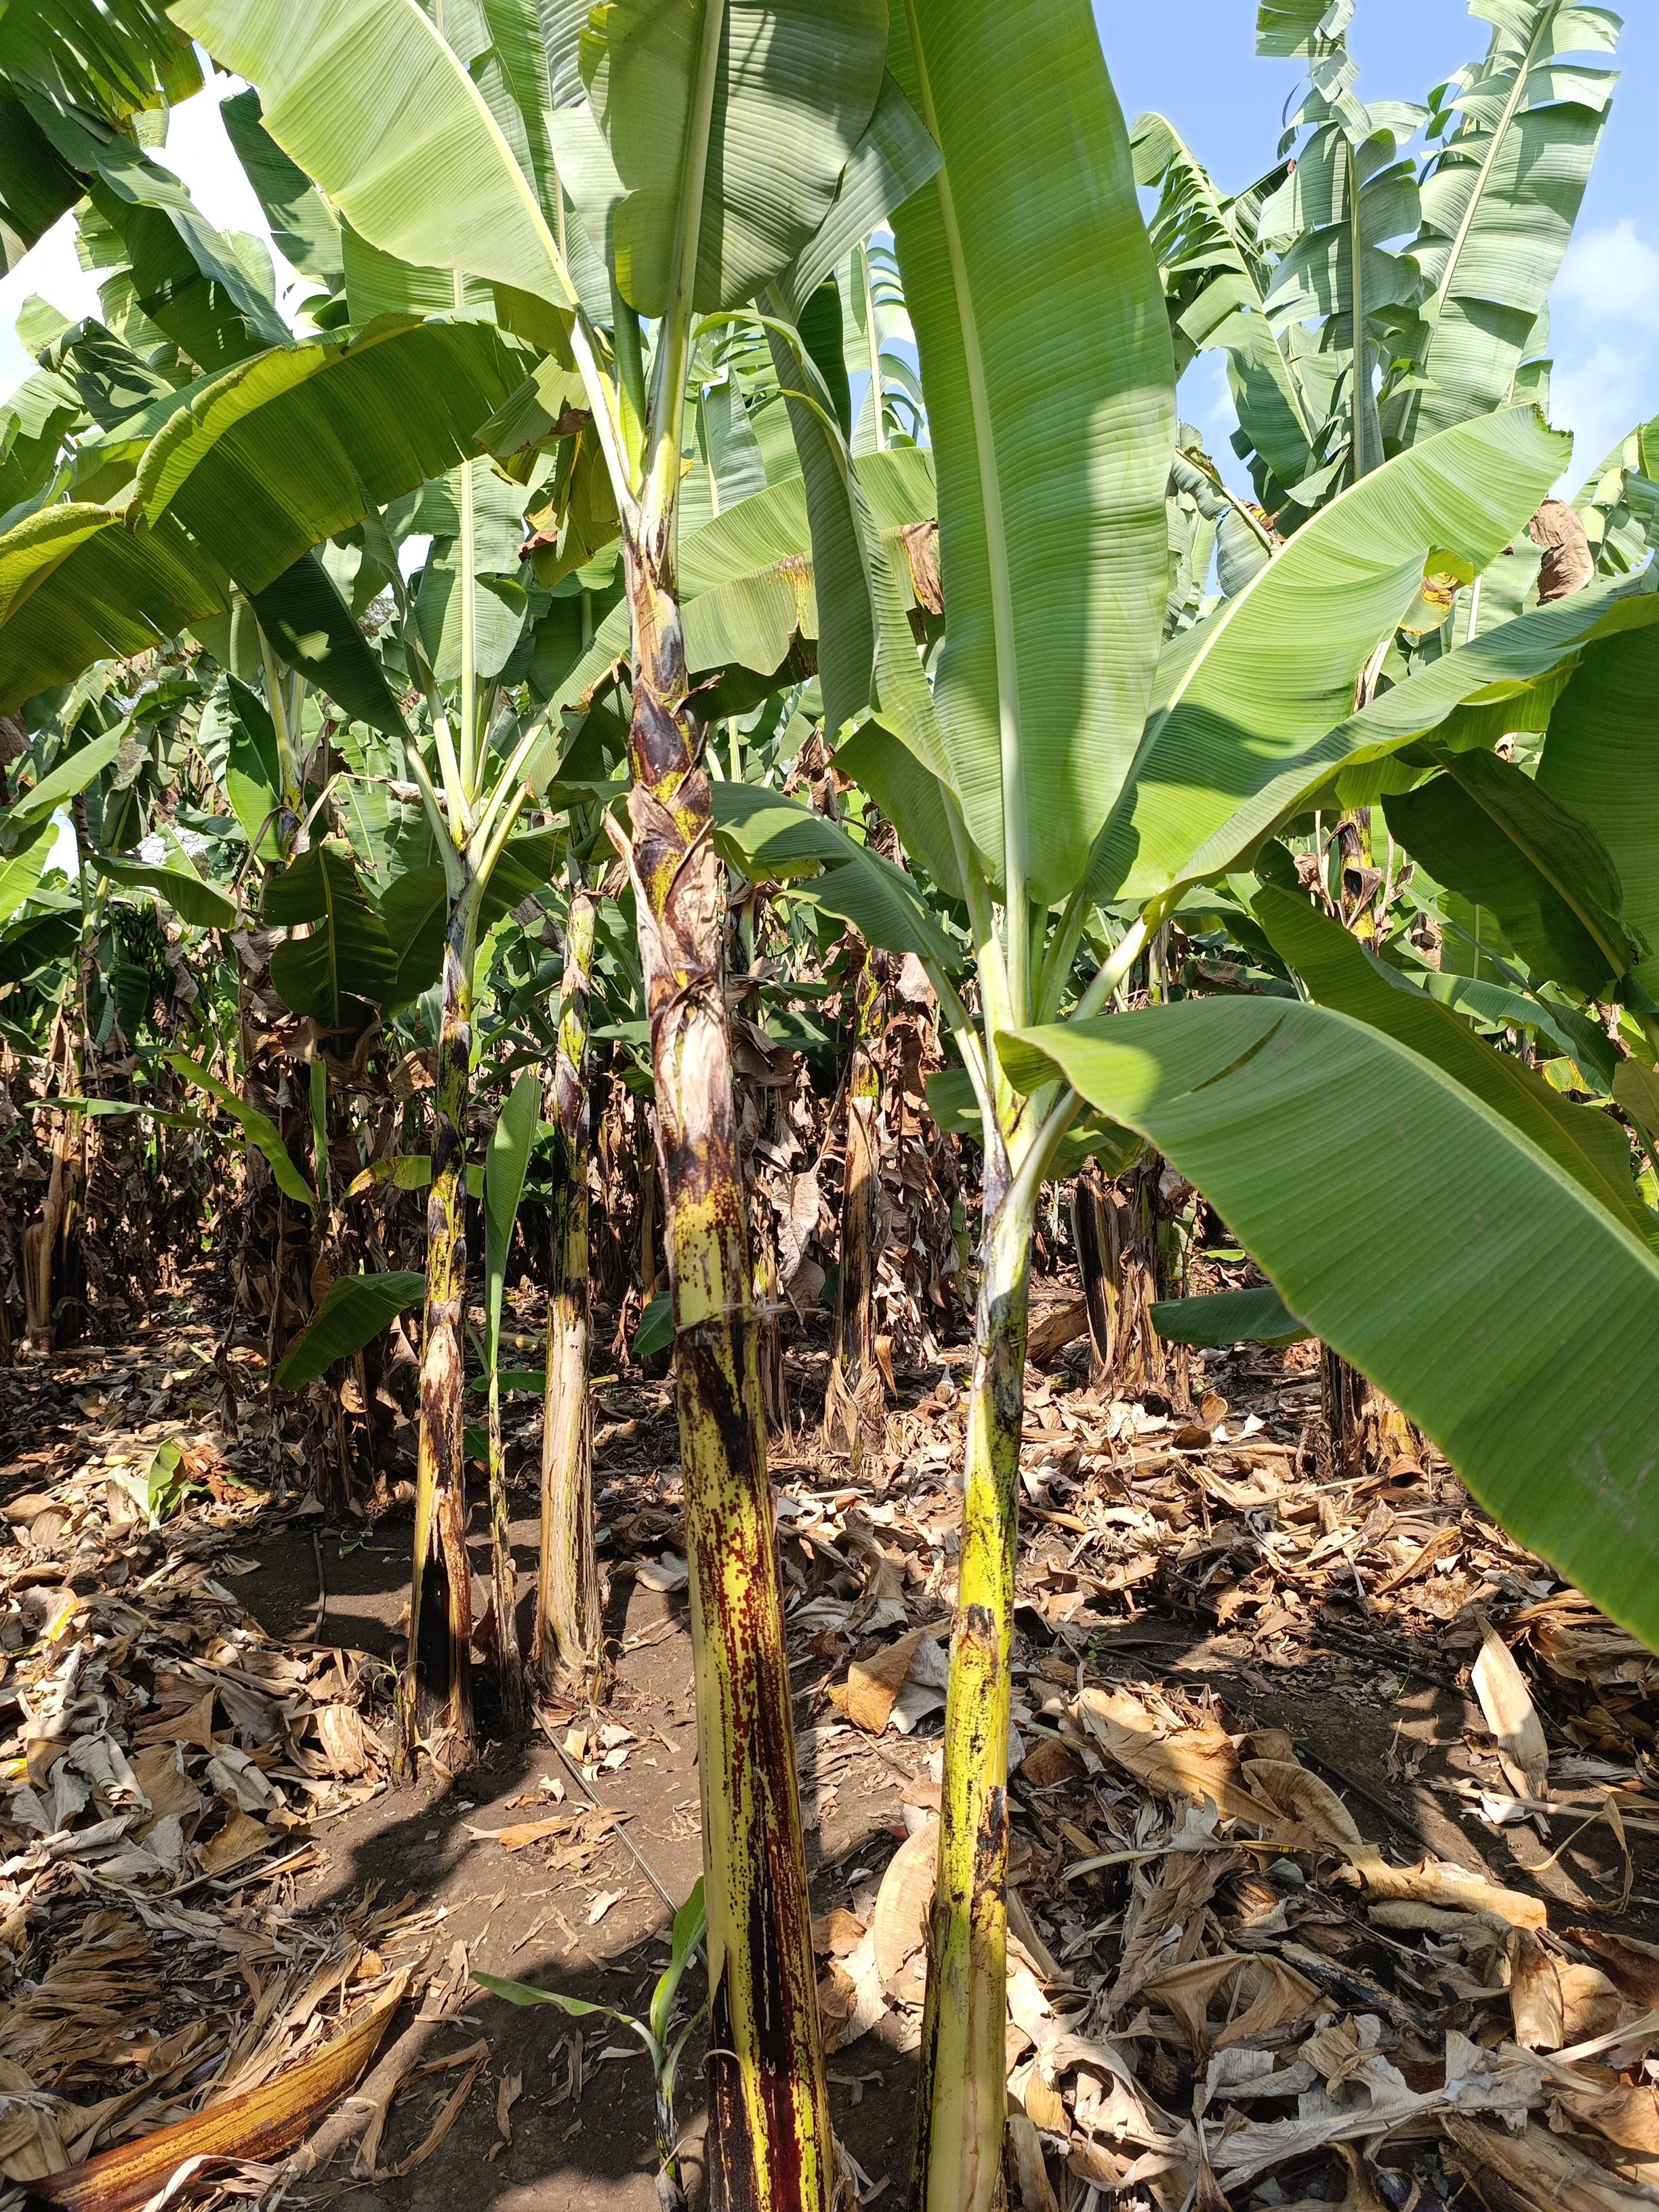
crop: banana
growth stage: vegetative
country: Tanzania
